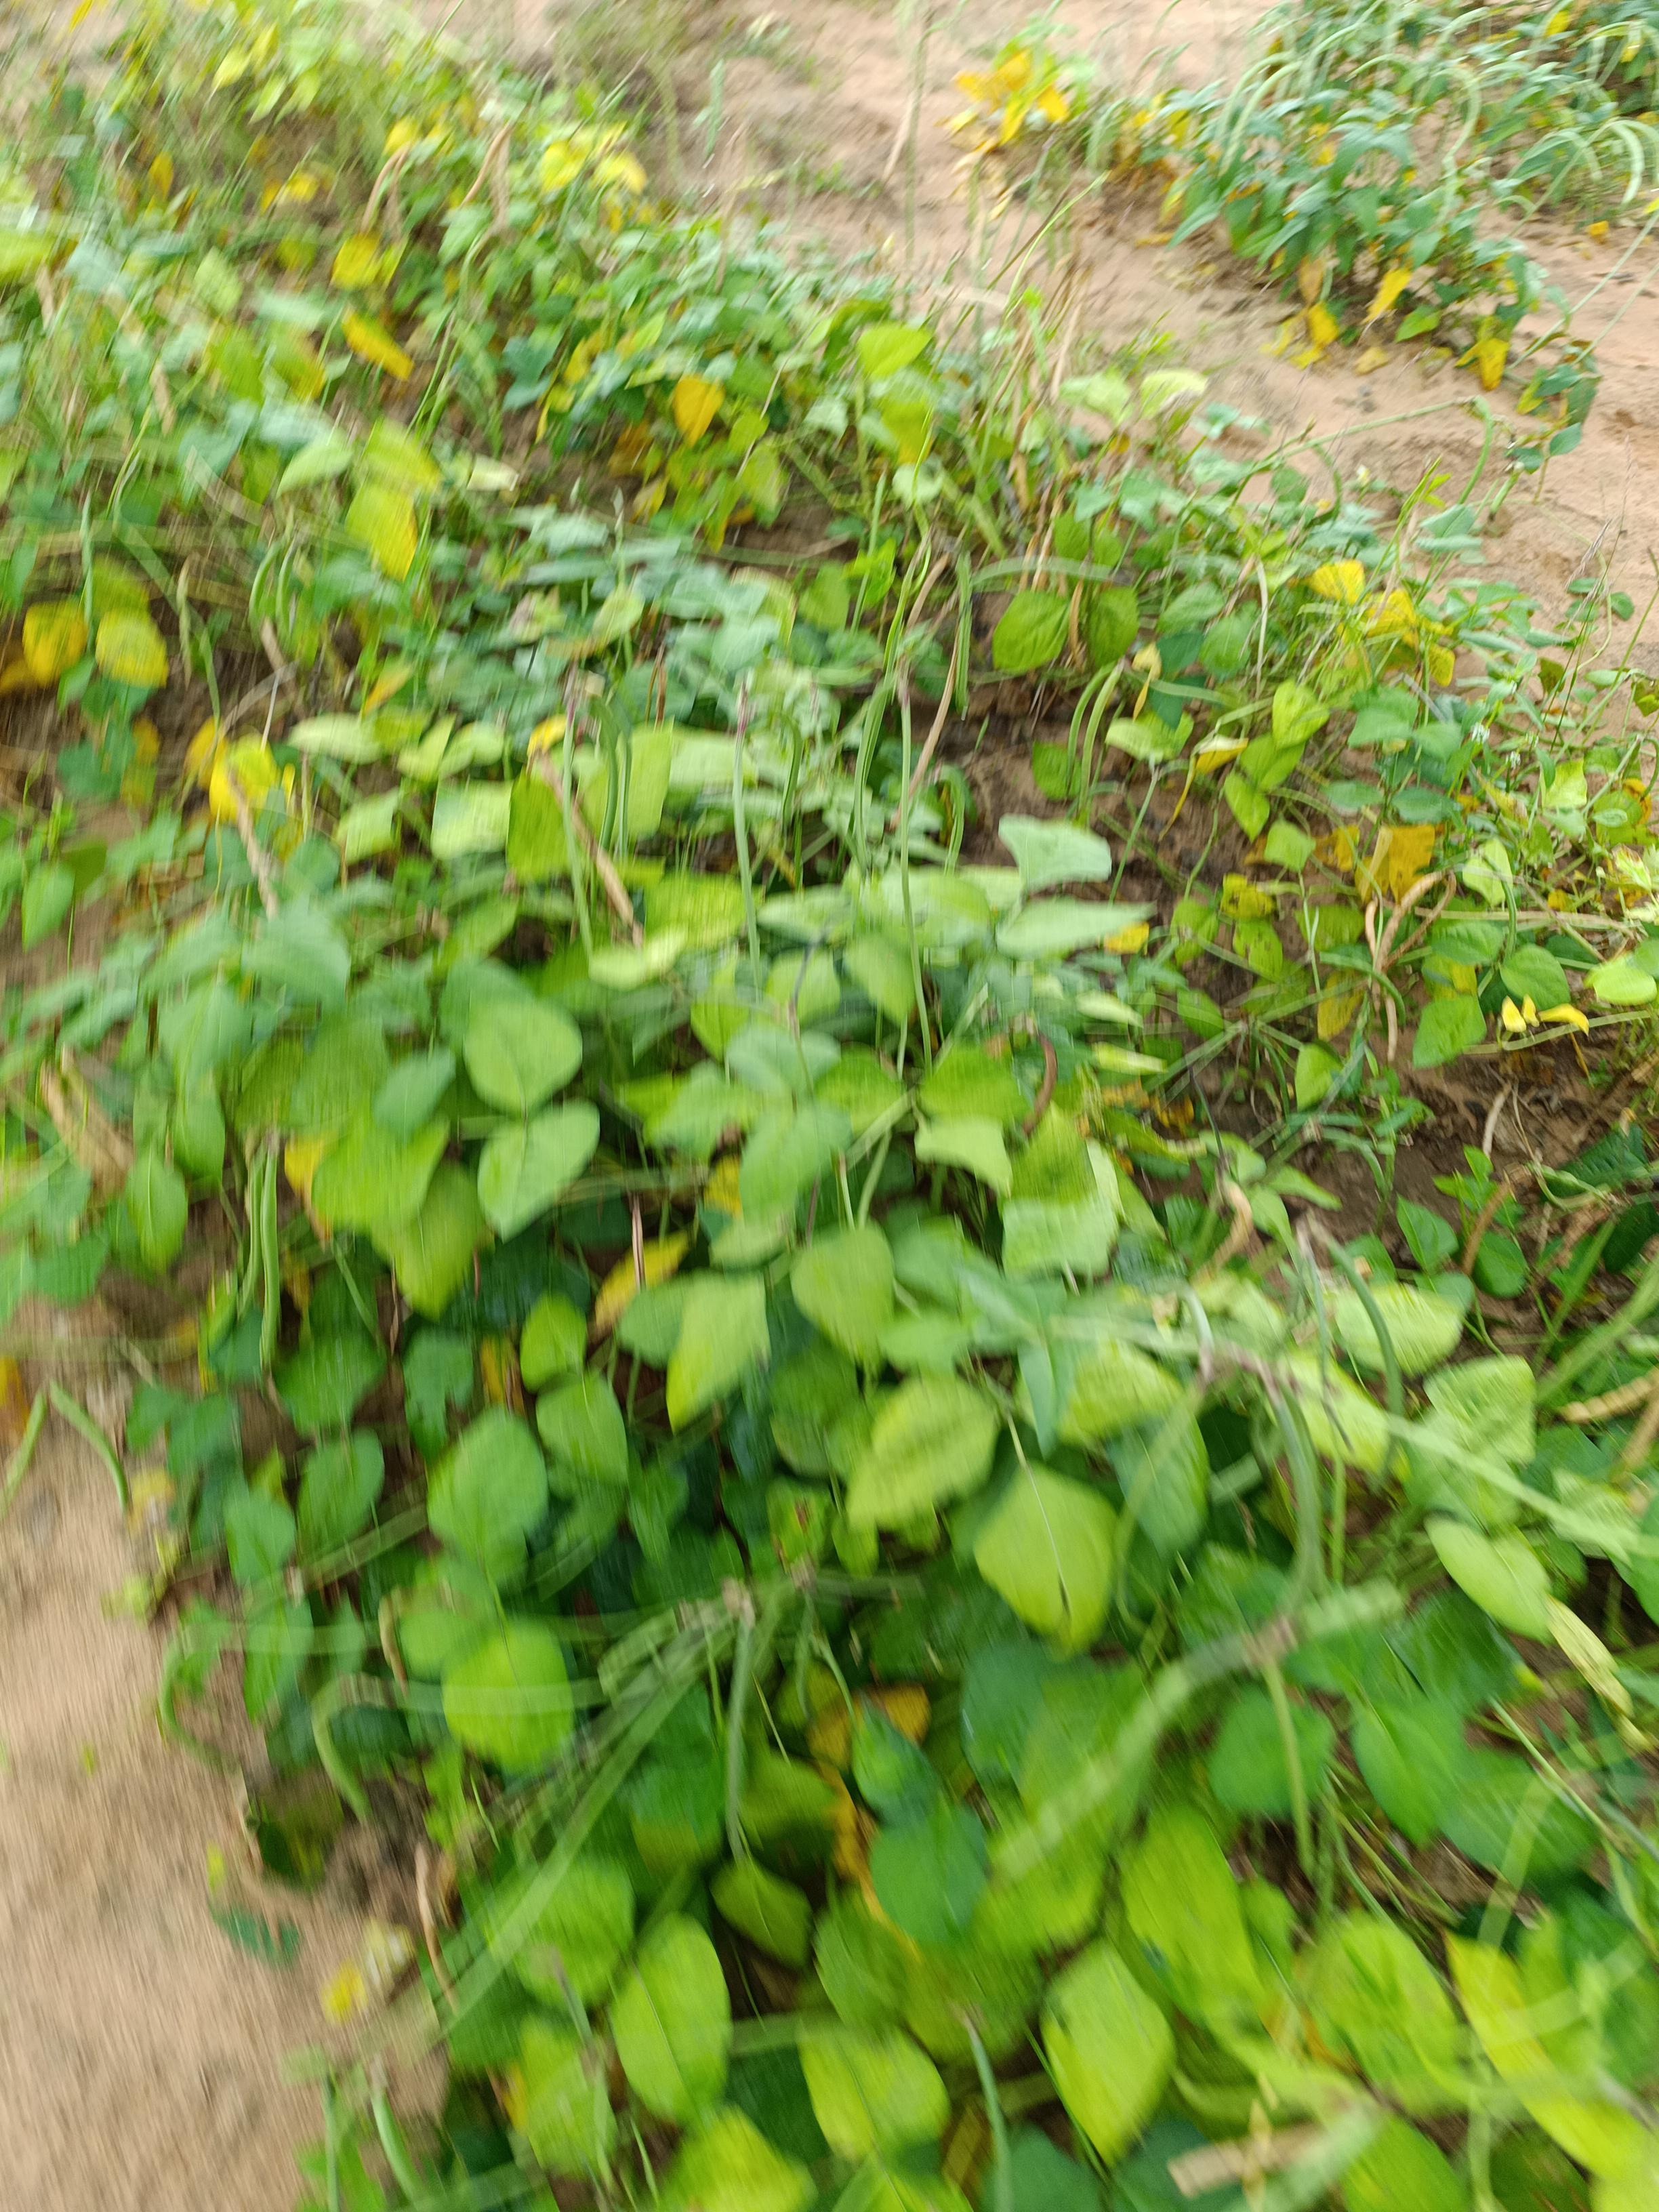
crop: cowpea
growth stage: maturity
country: Nigeria
